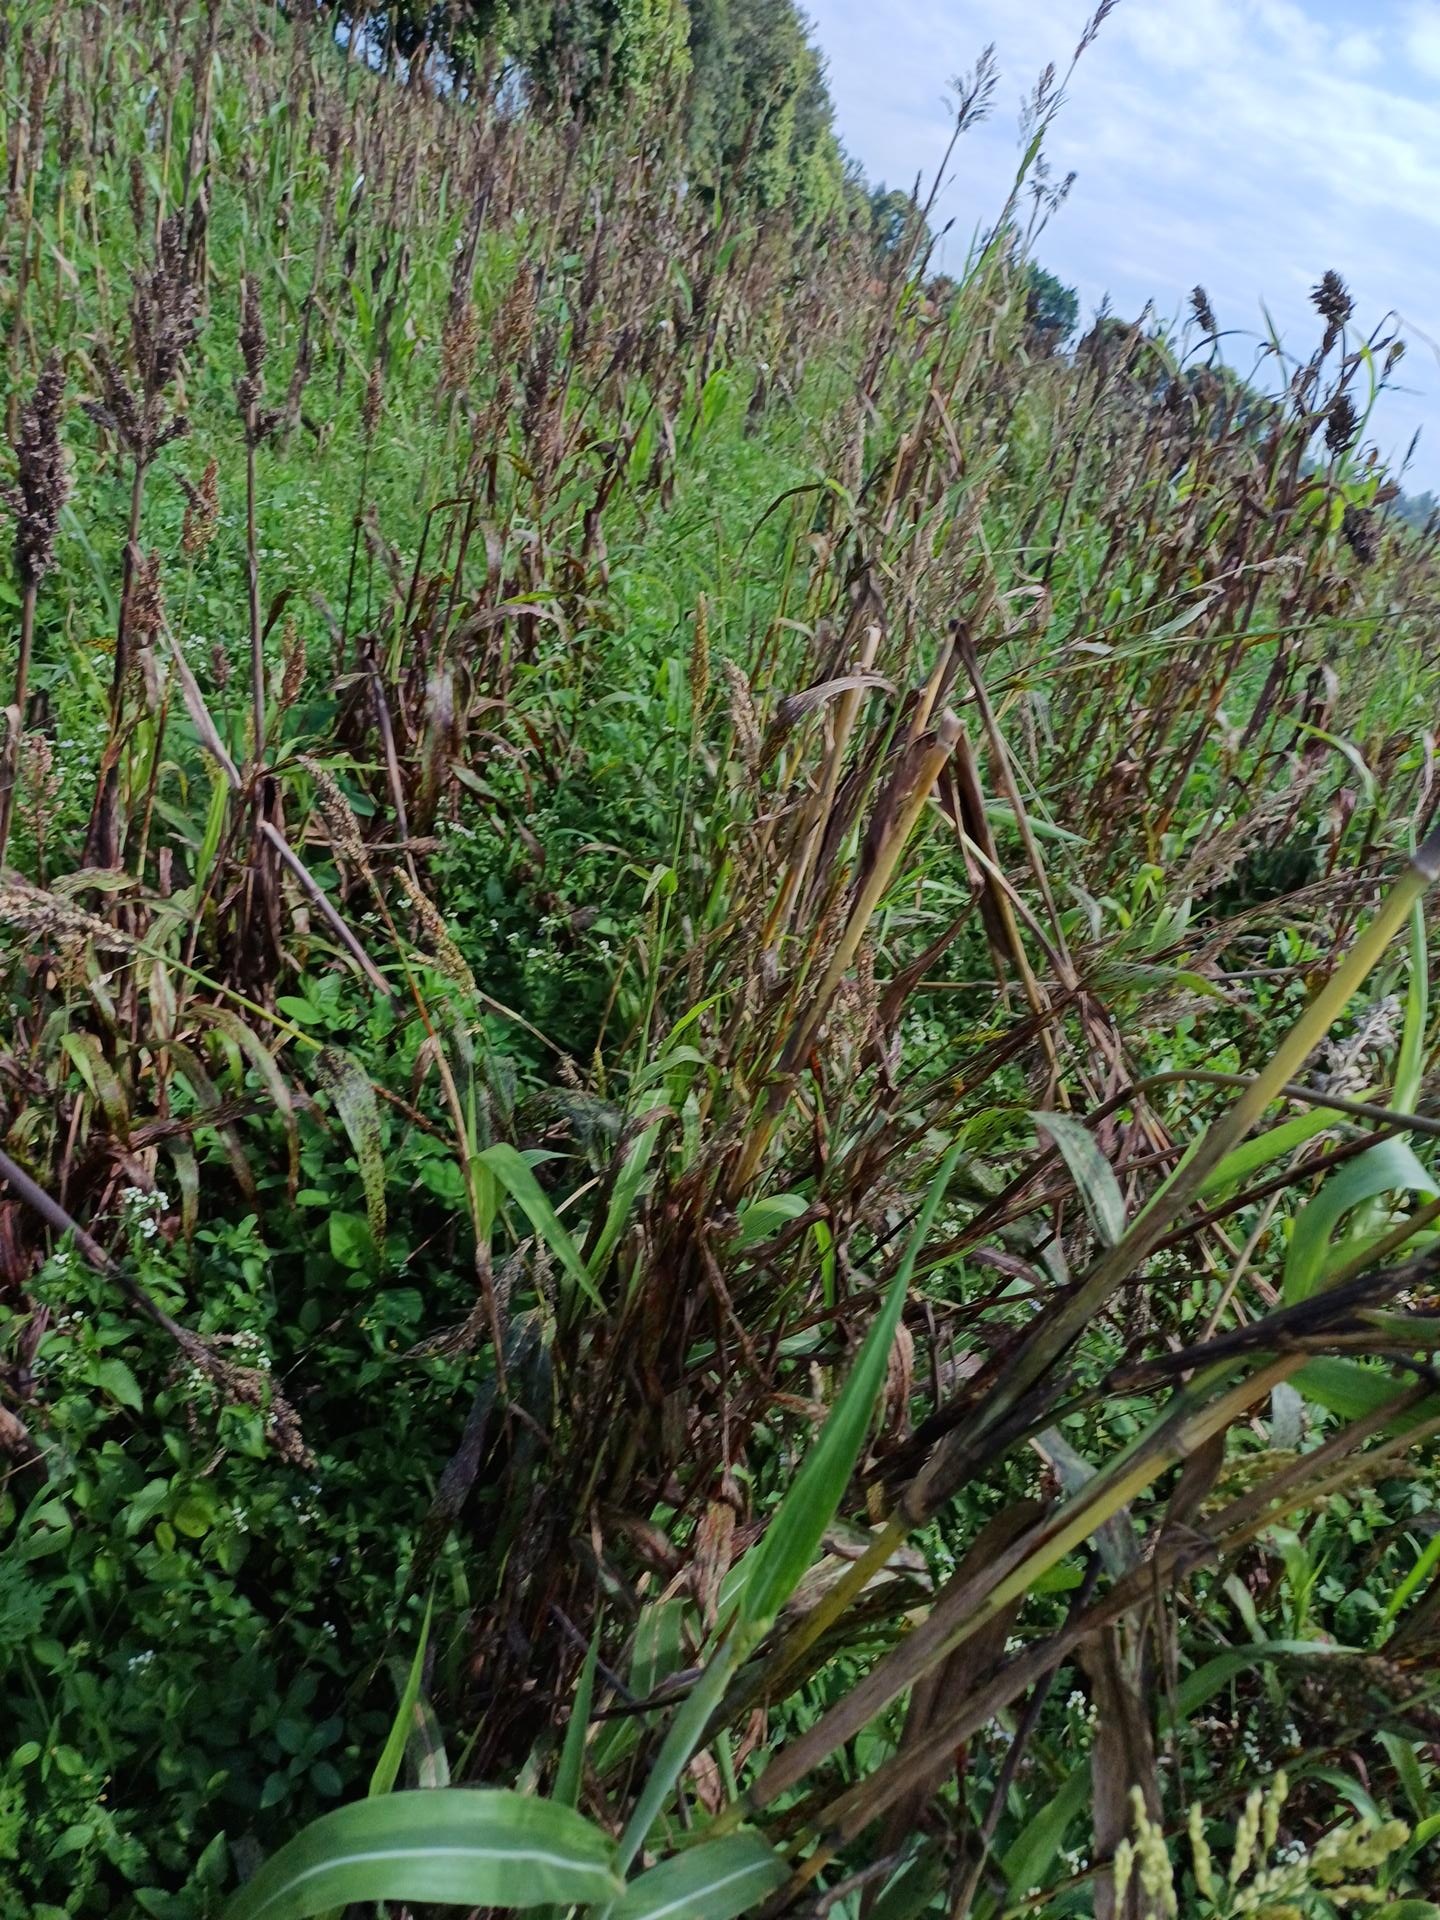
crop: sorghum
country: Kenya
